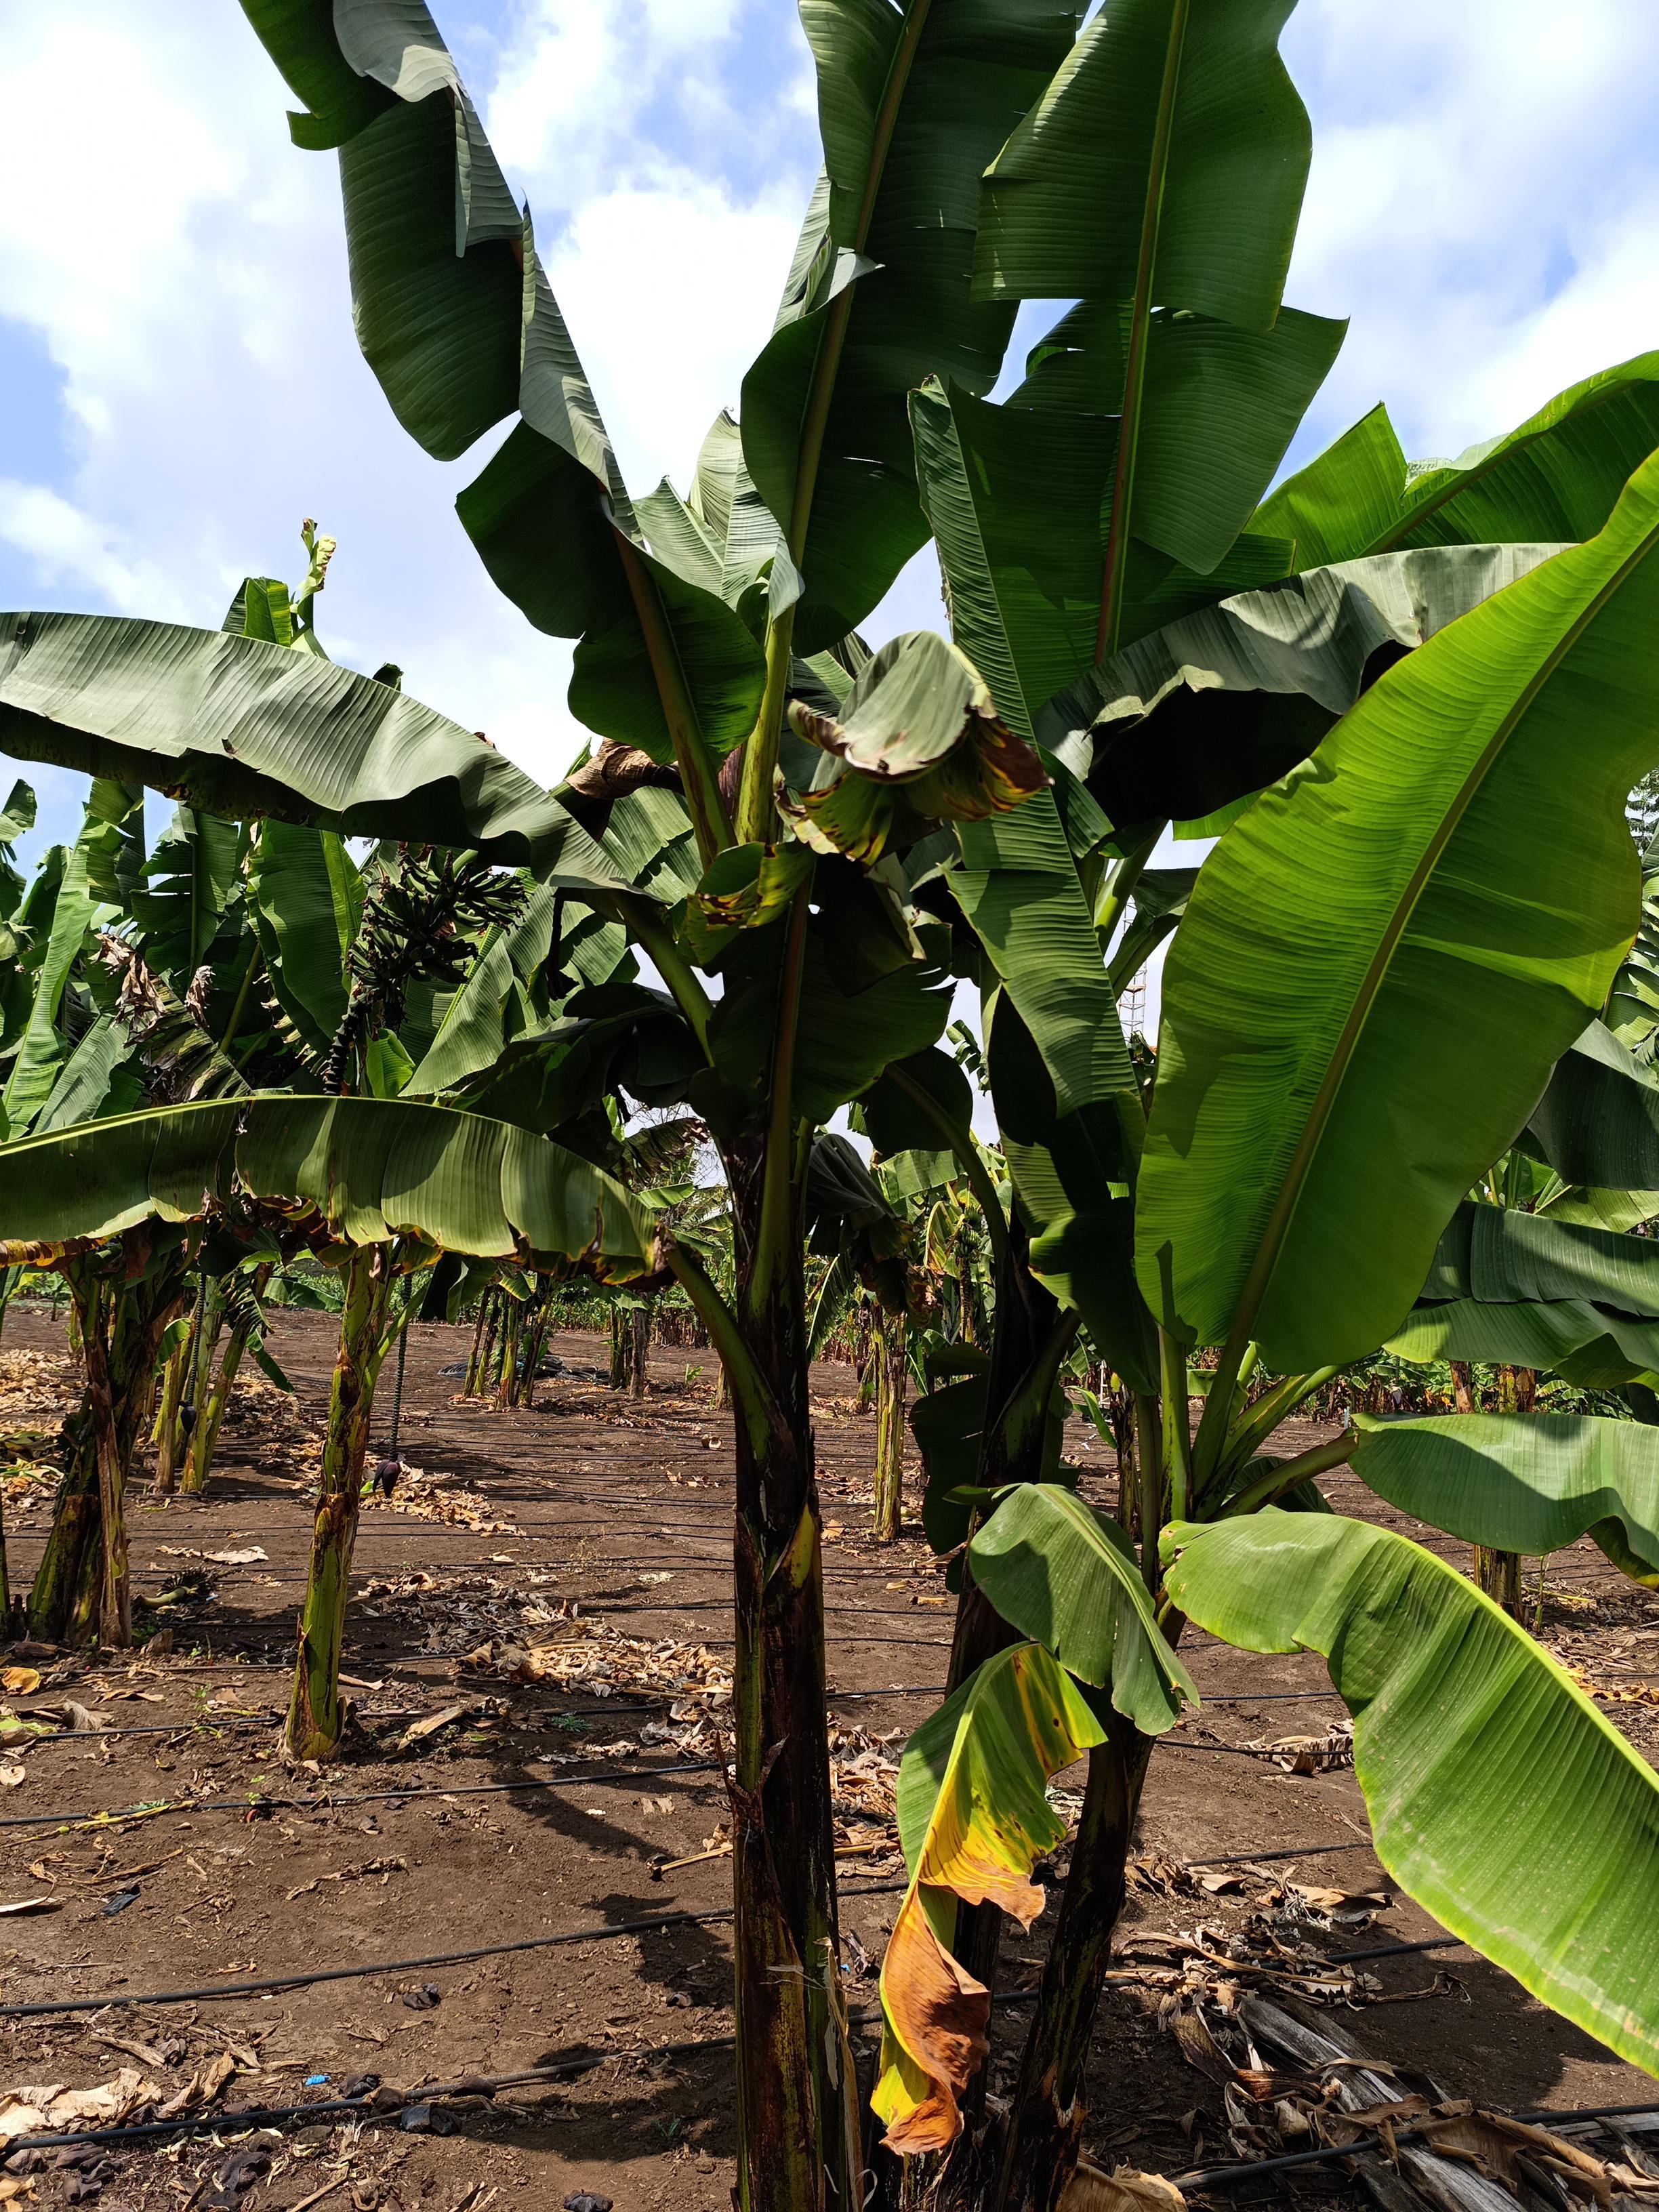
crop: banana
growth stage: development fruit
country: Tanzania
